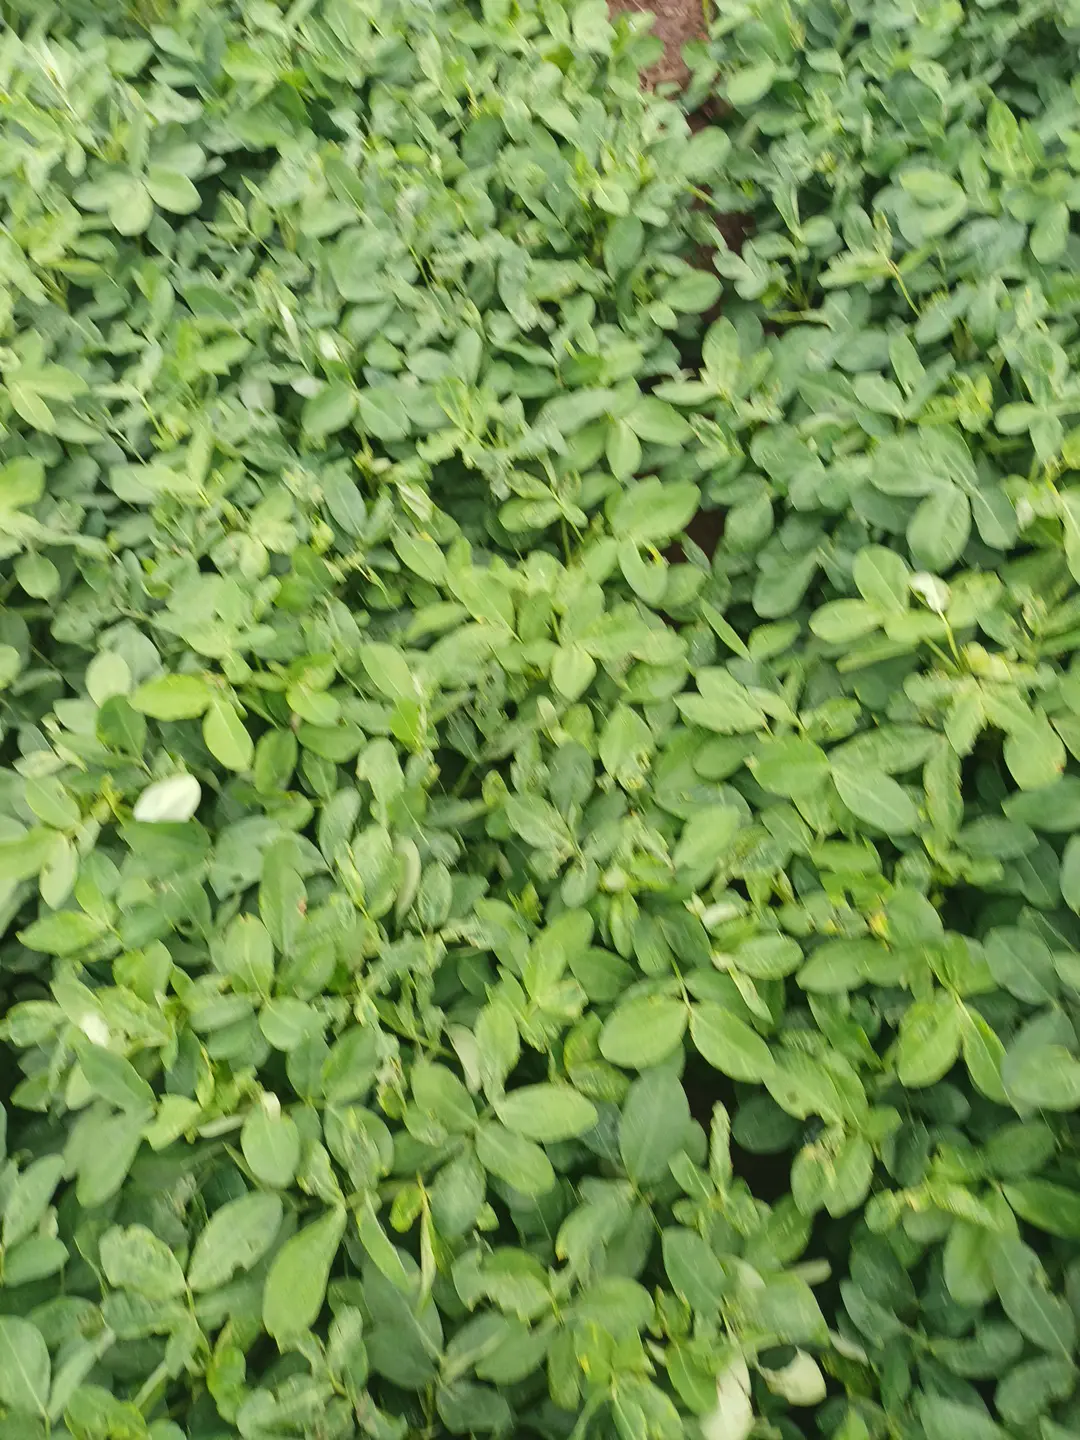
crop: groundnut
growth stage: pegging
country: Kenya
